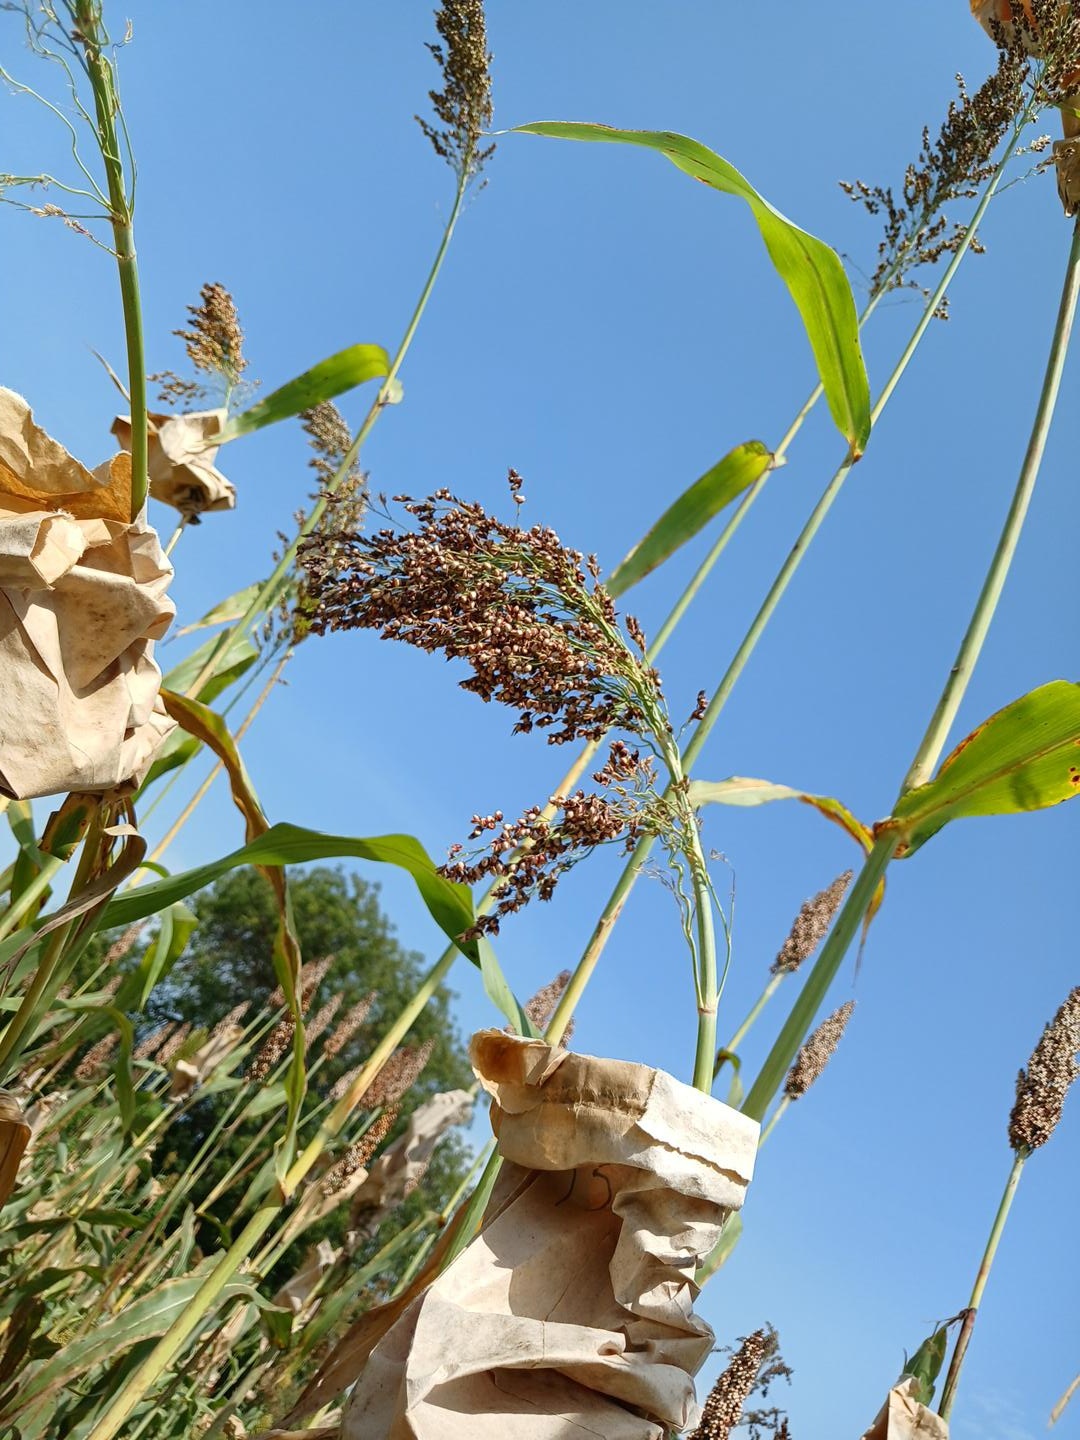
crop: sorghum
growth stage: filling grain
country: Senegal
